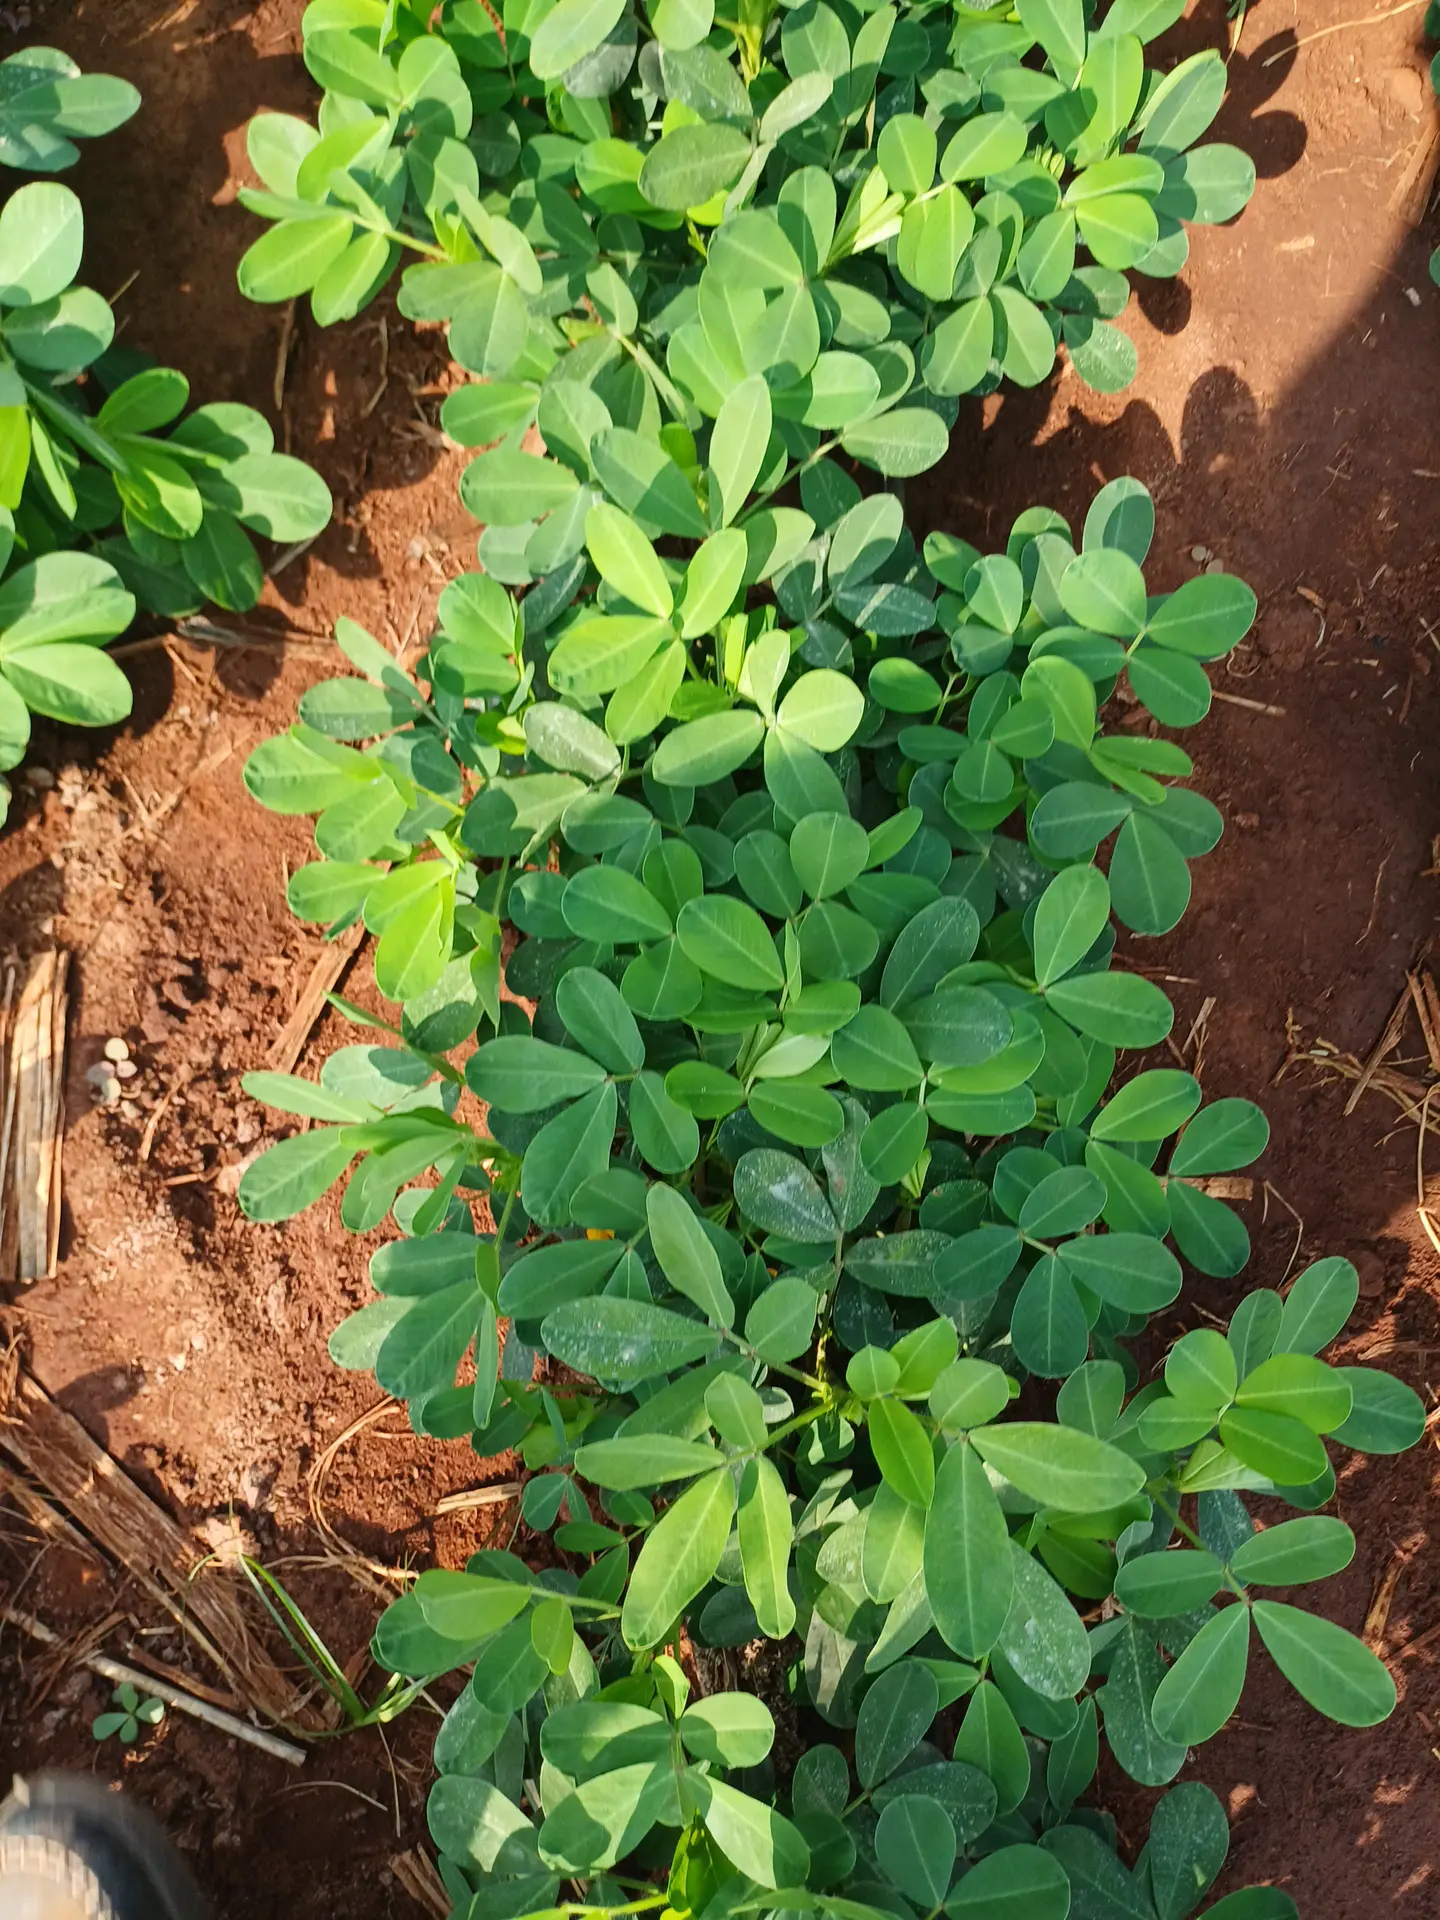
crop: groundnut
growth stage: flowering
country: Kenya
